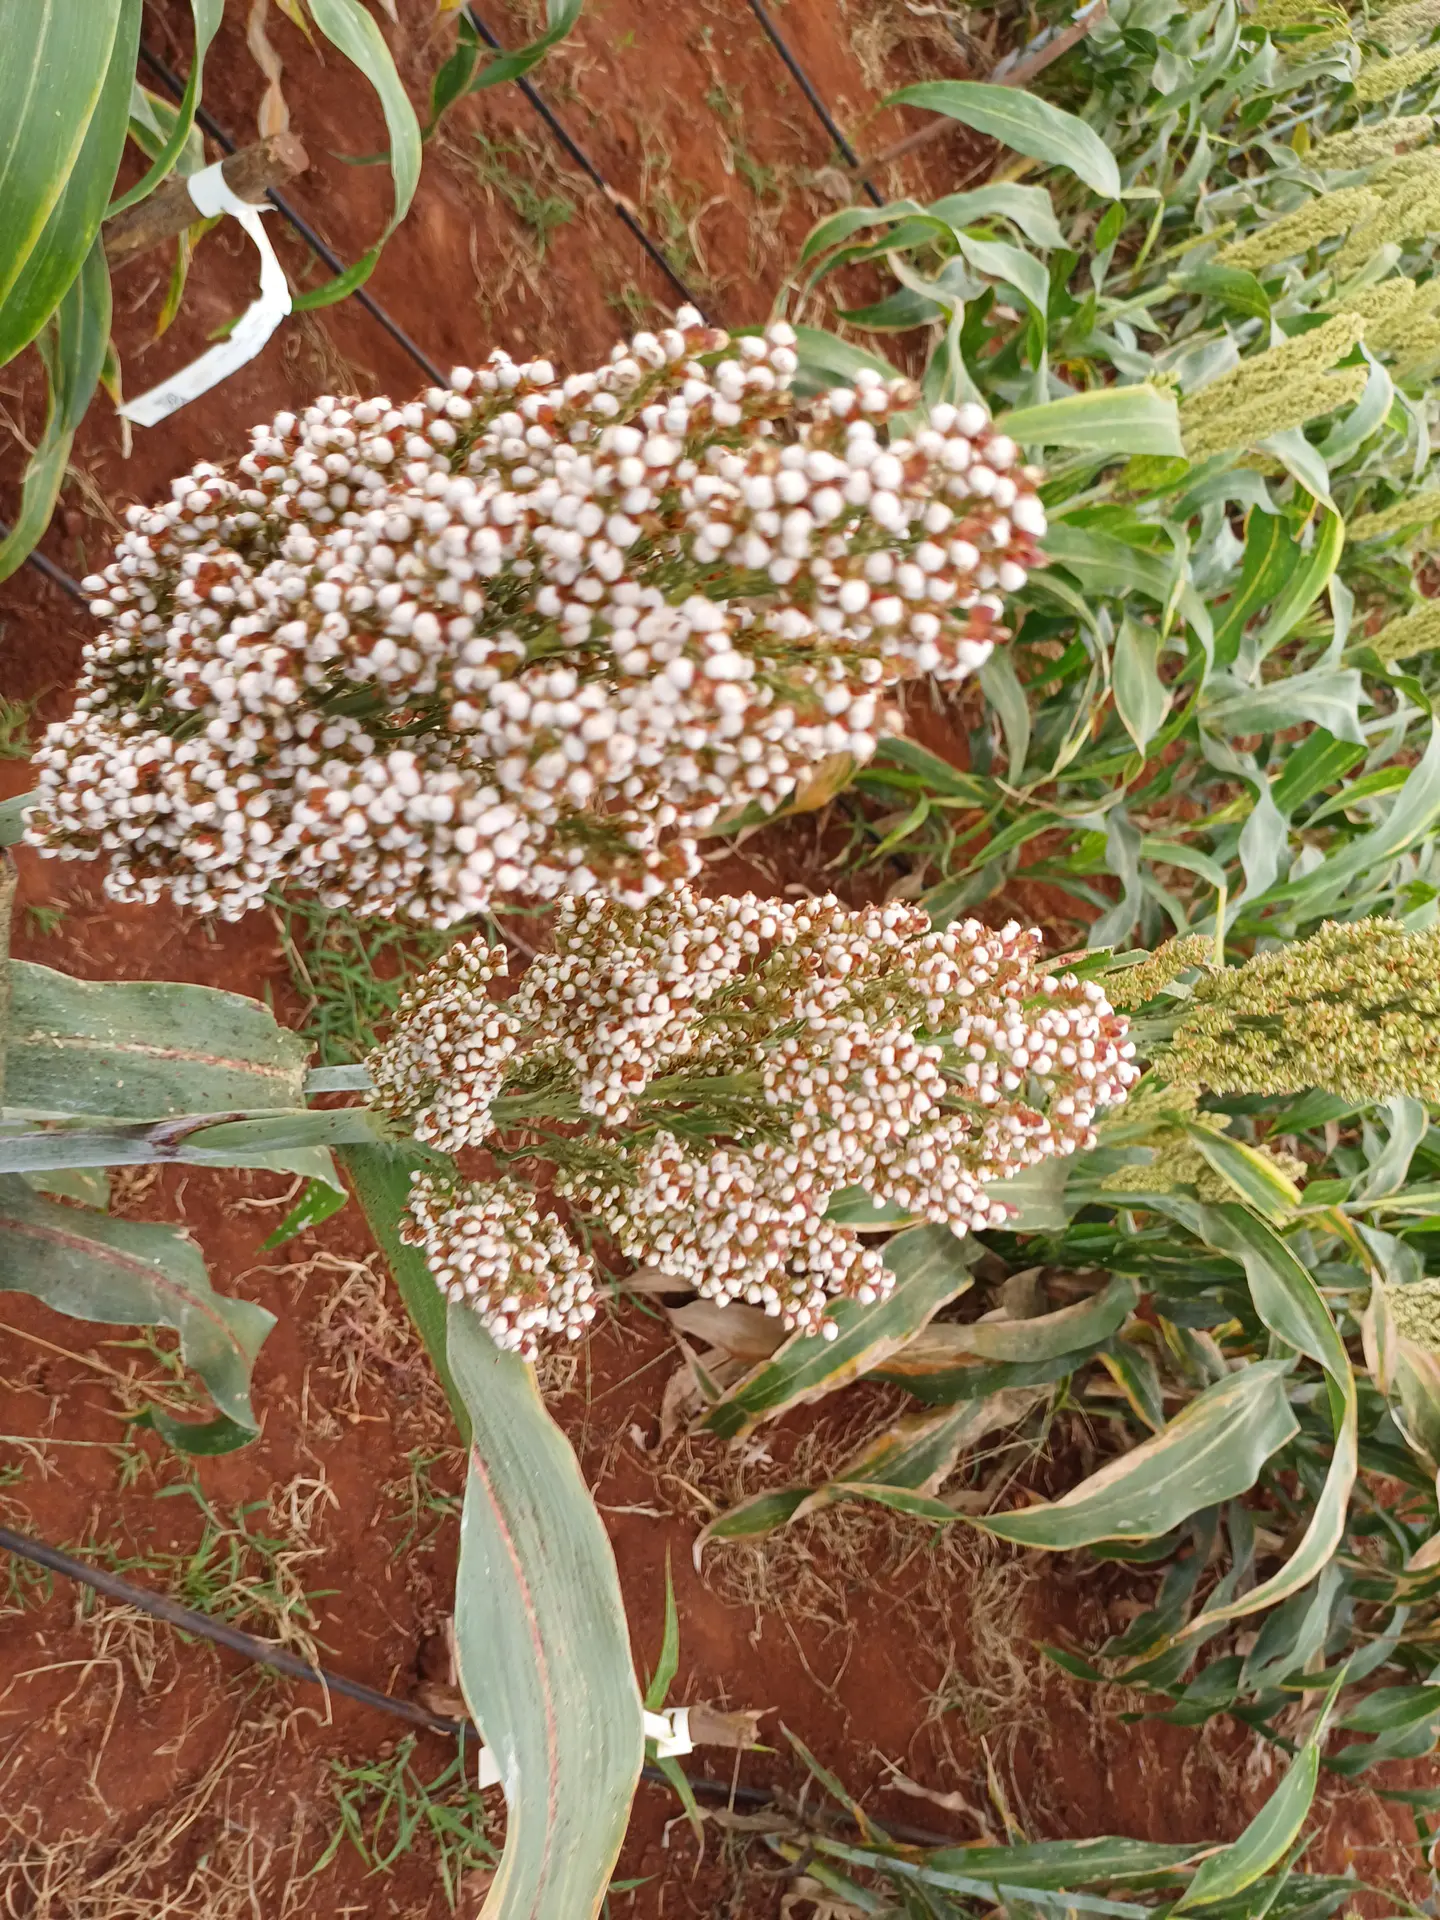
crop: sorghum
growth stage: filling grain
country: Kenya
